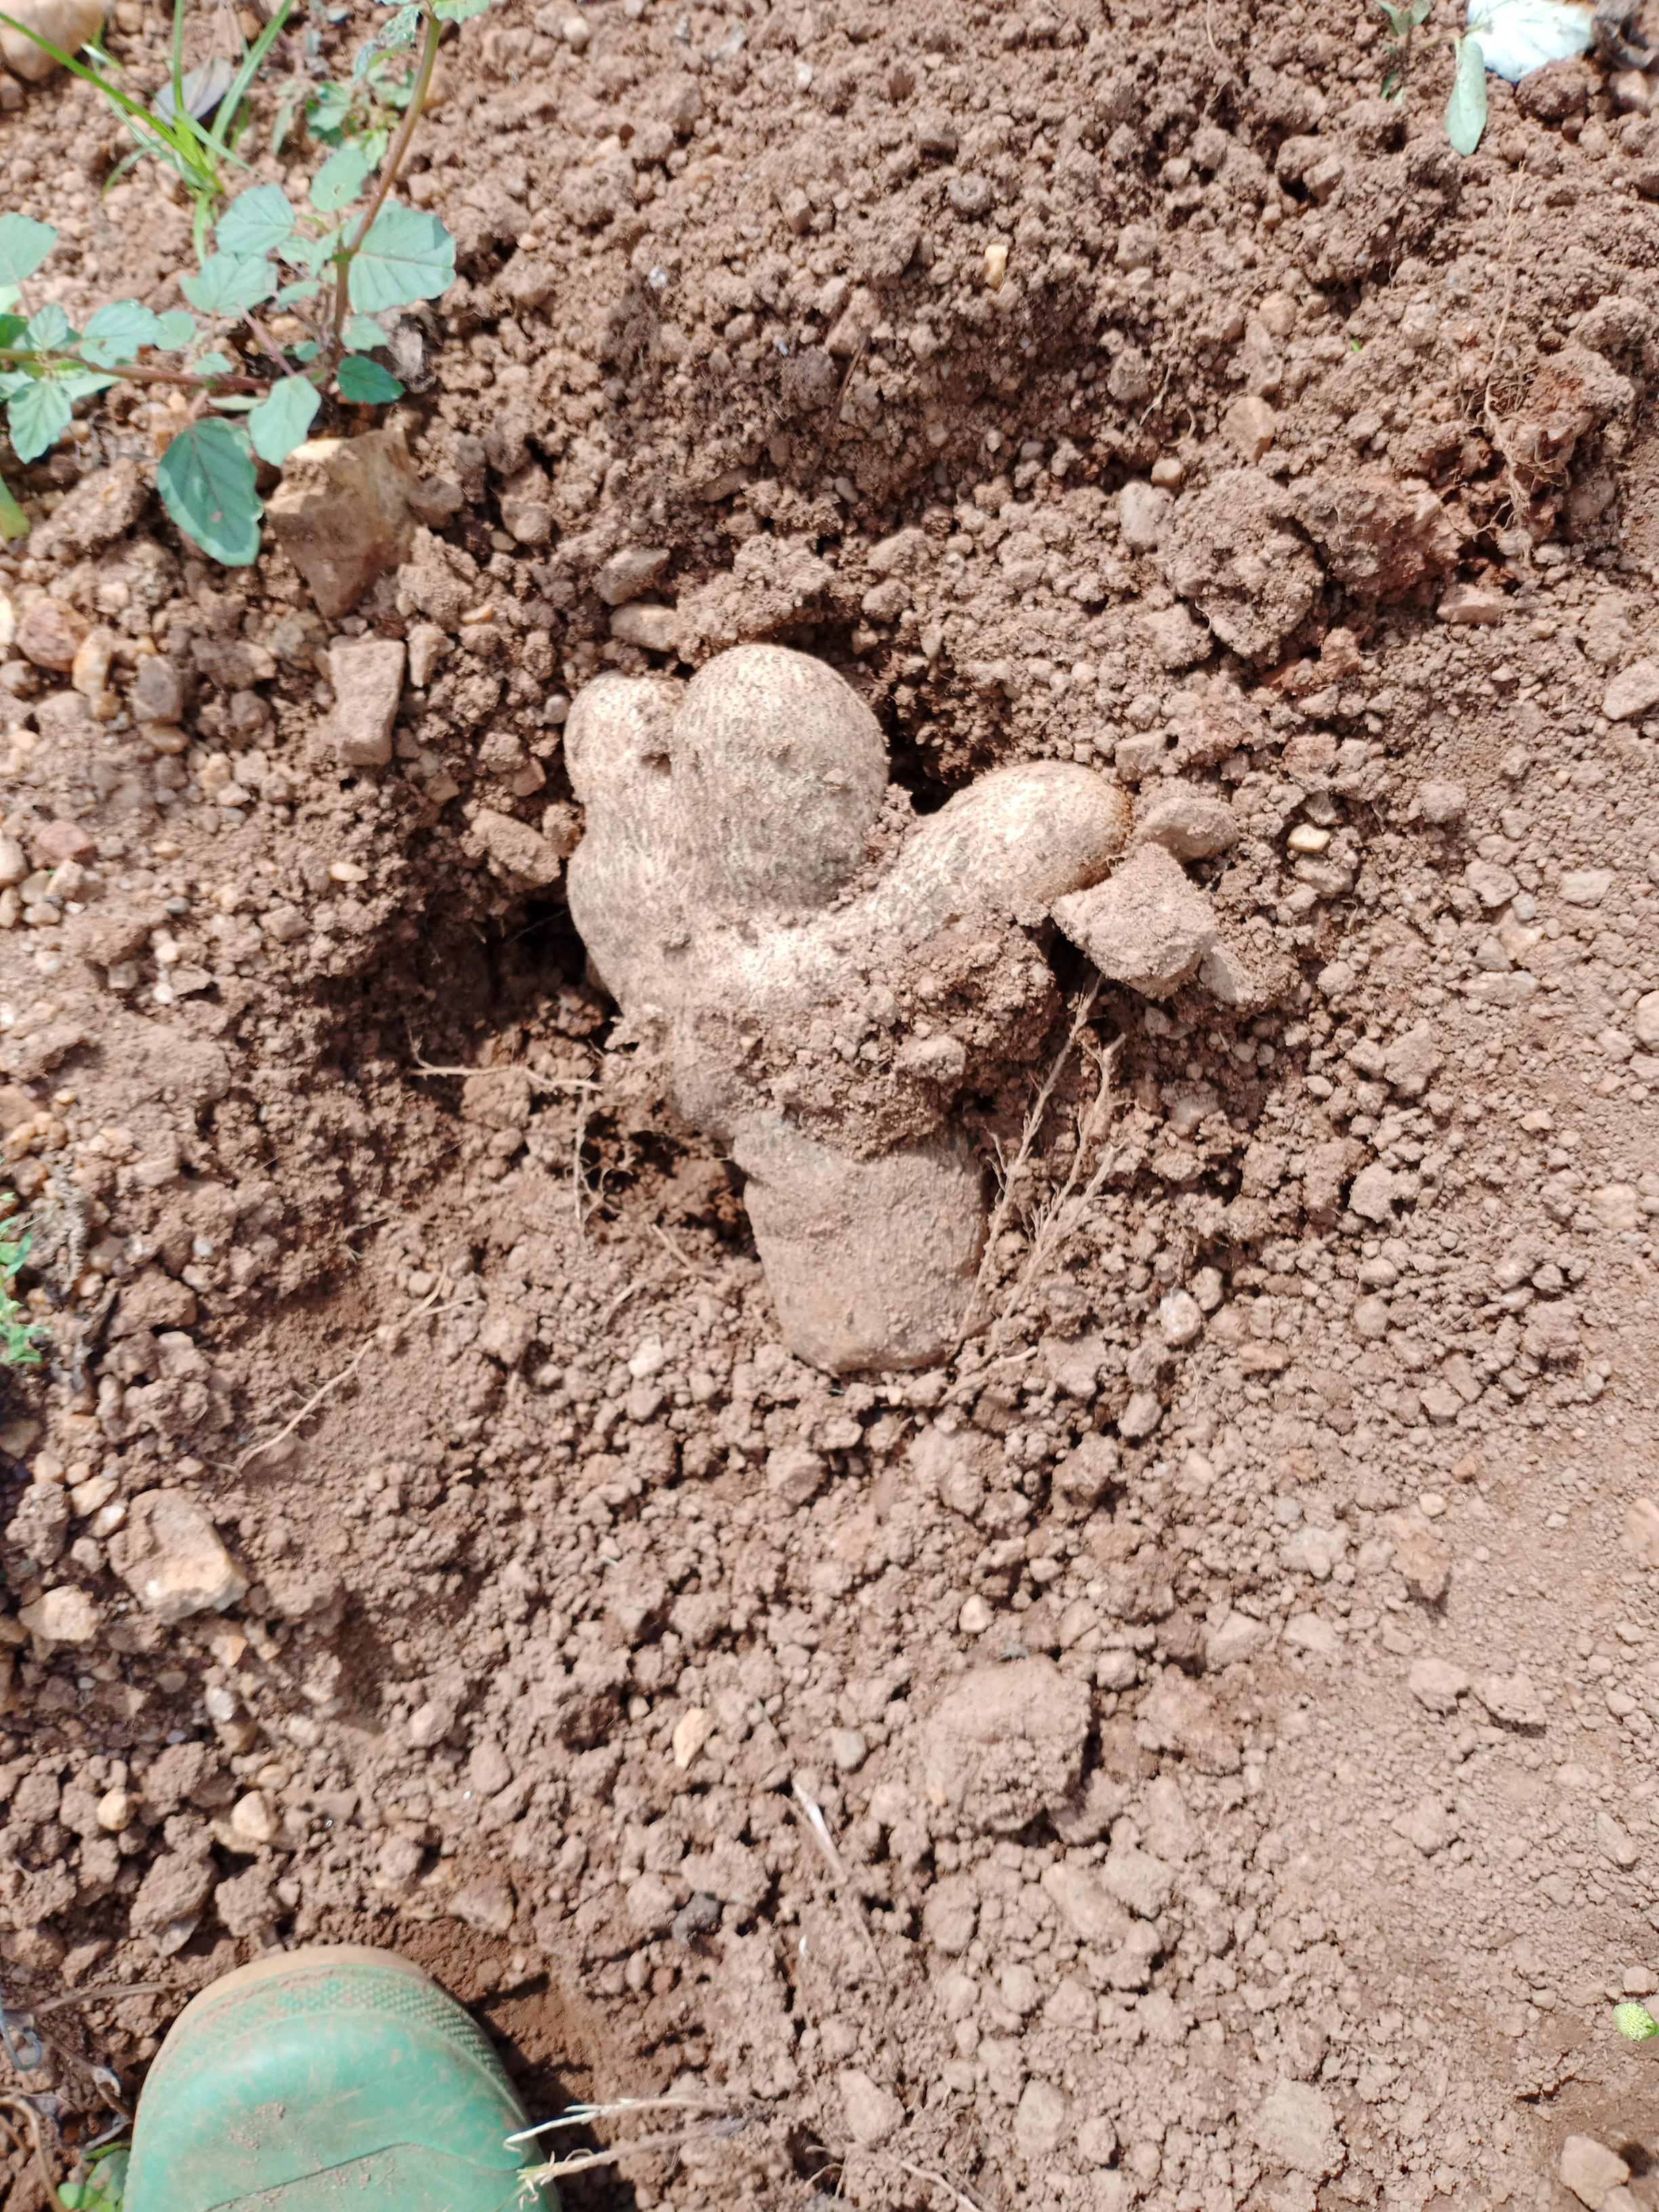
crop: yam
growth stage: harvest
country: Nigeria
